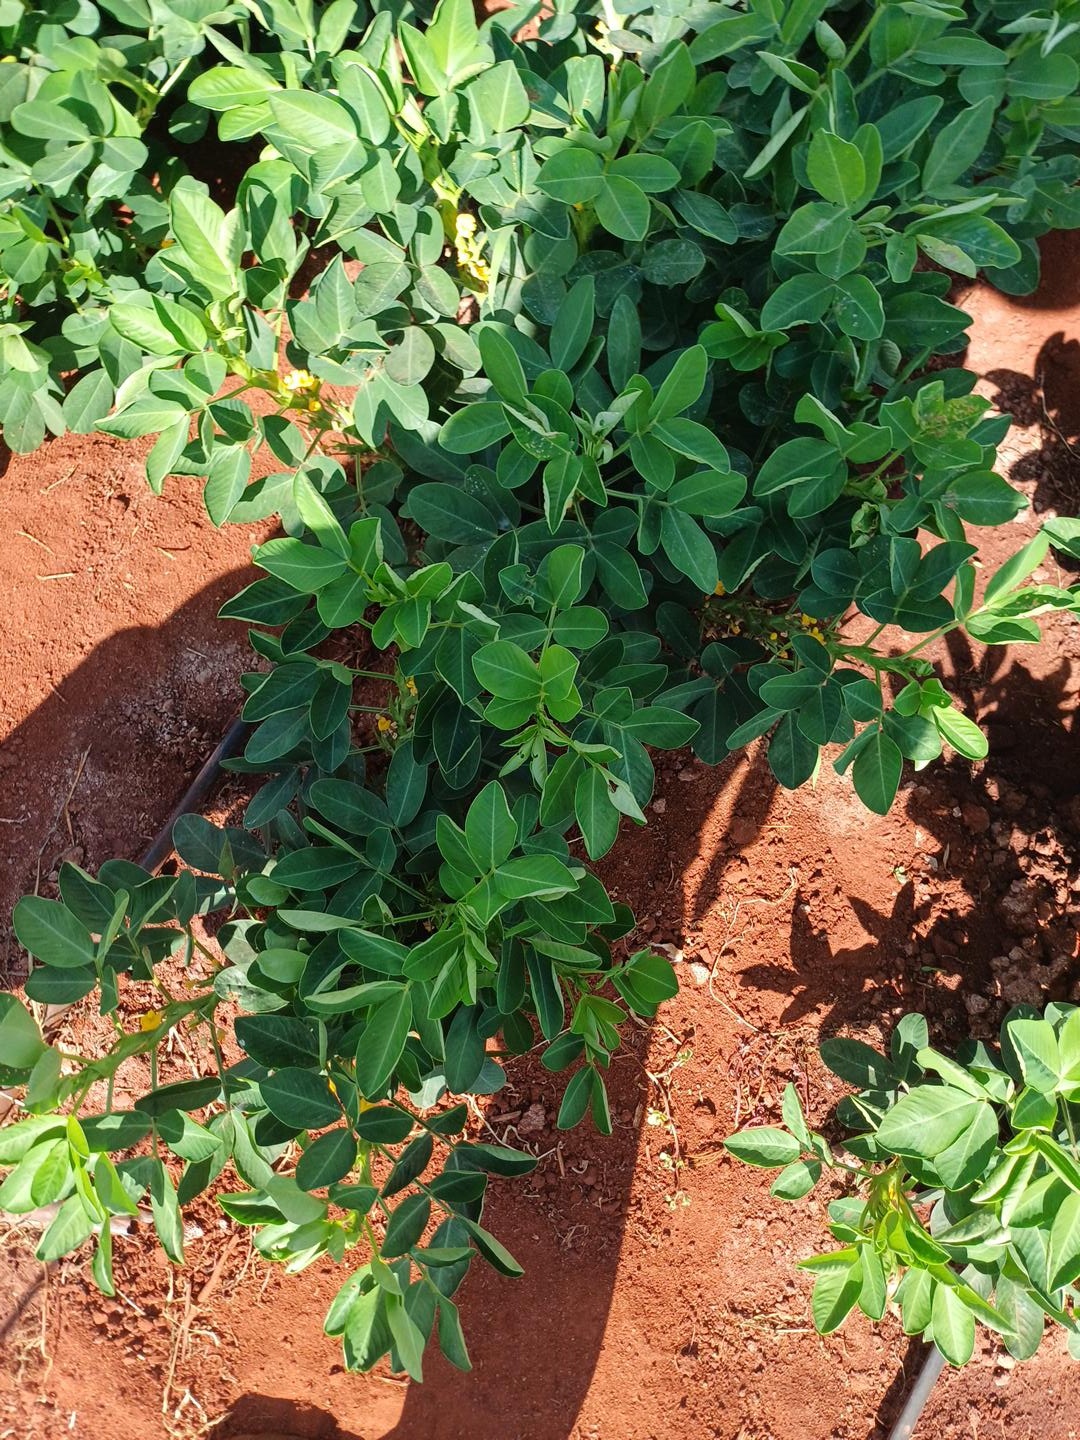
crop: groundnut
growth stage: pegging
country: Kenya
